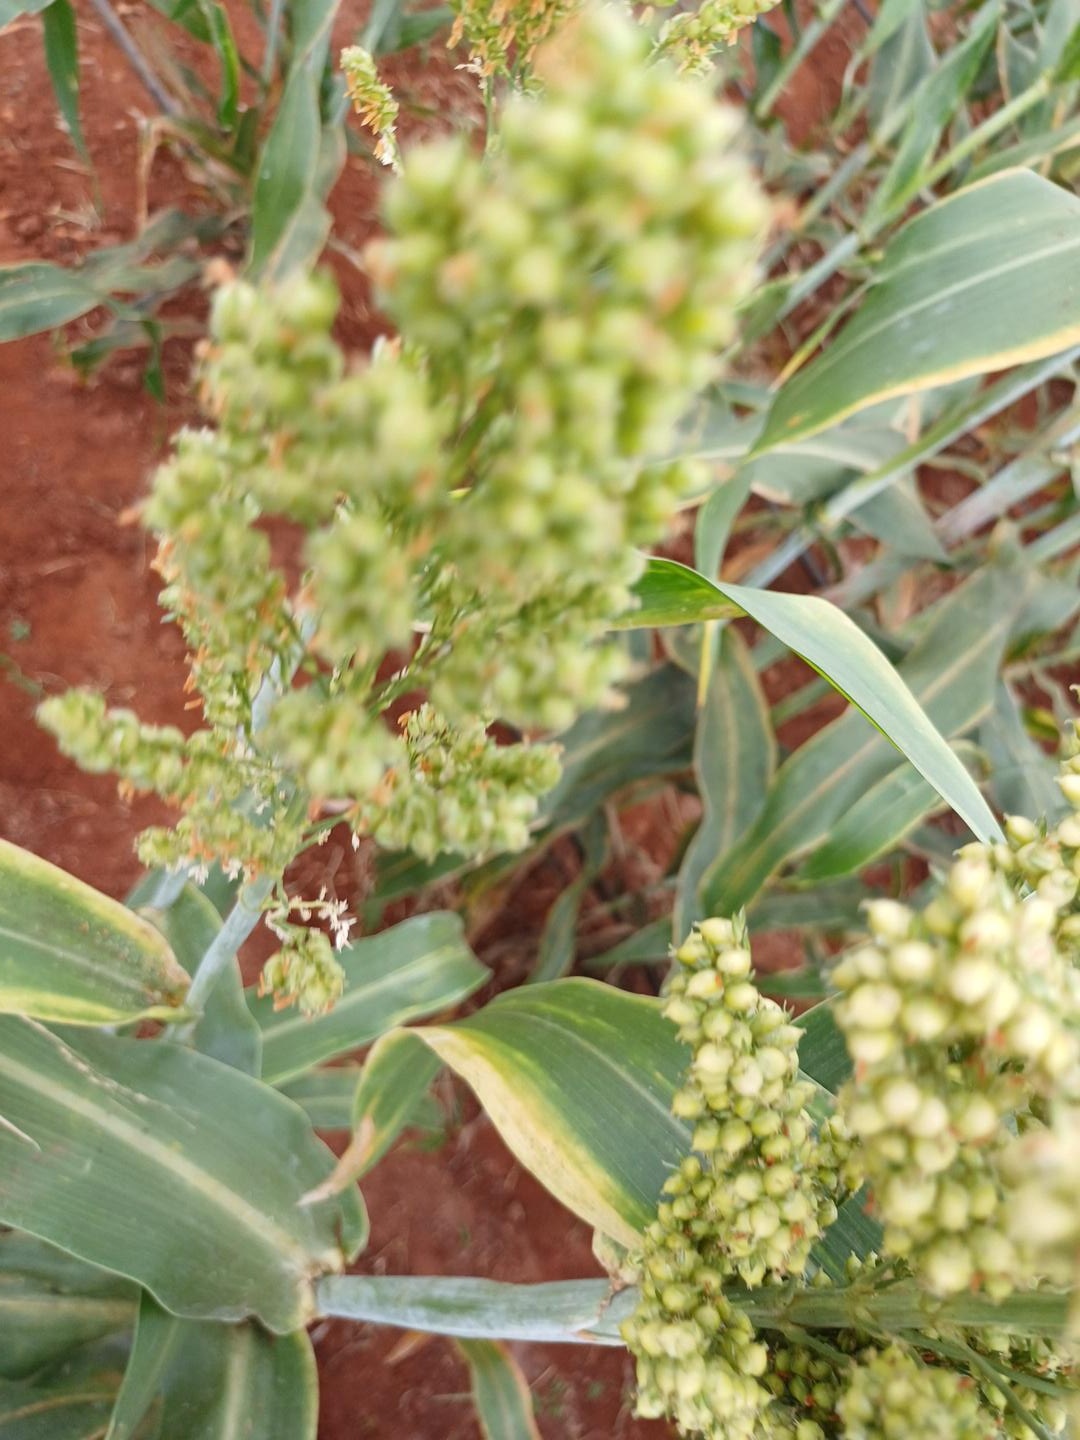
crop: sorghum
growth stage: filling grain
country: Kenya
